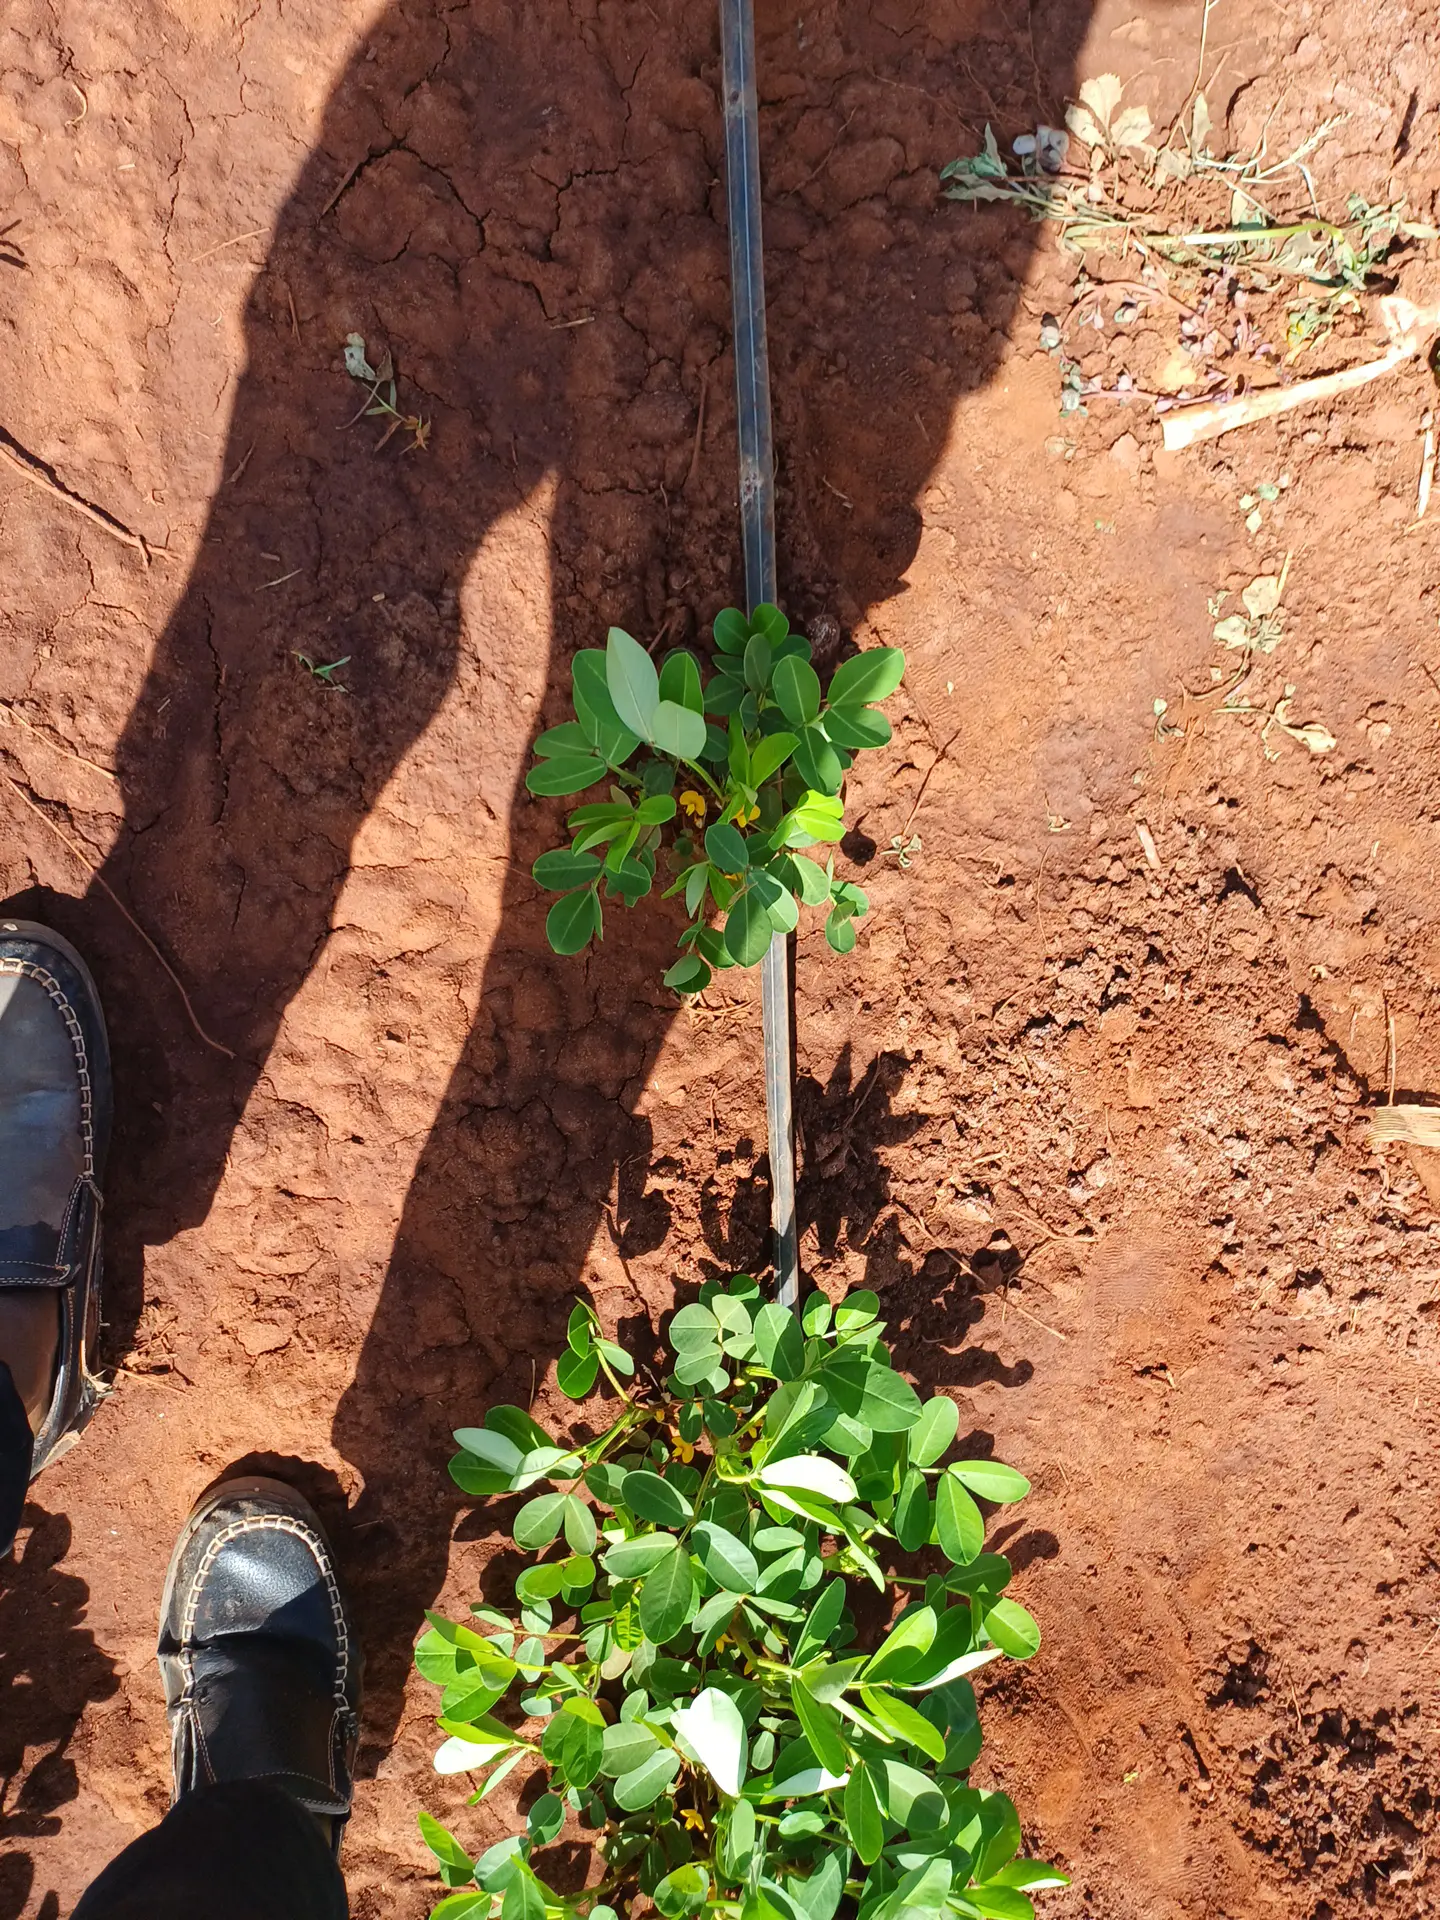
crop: groundnut
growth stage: vegetative
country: Kenya
